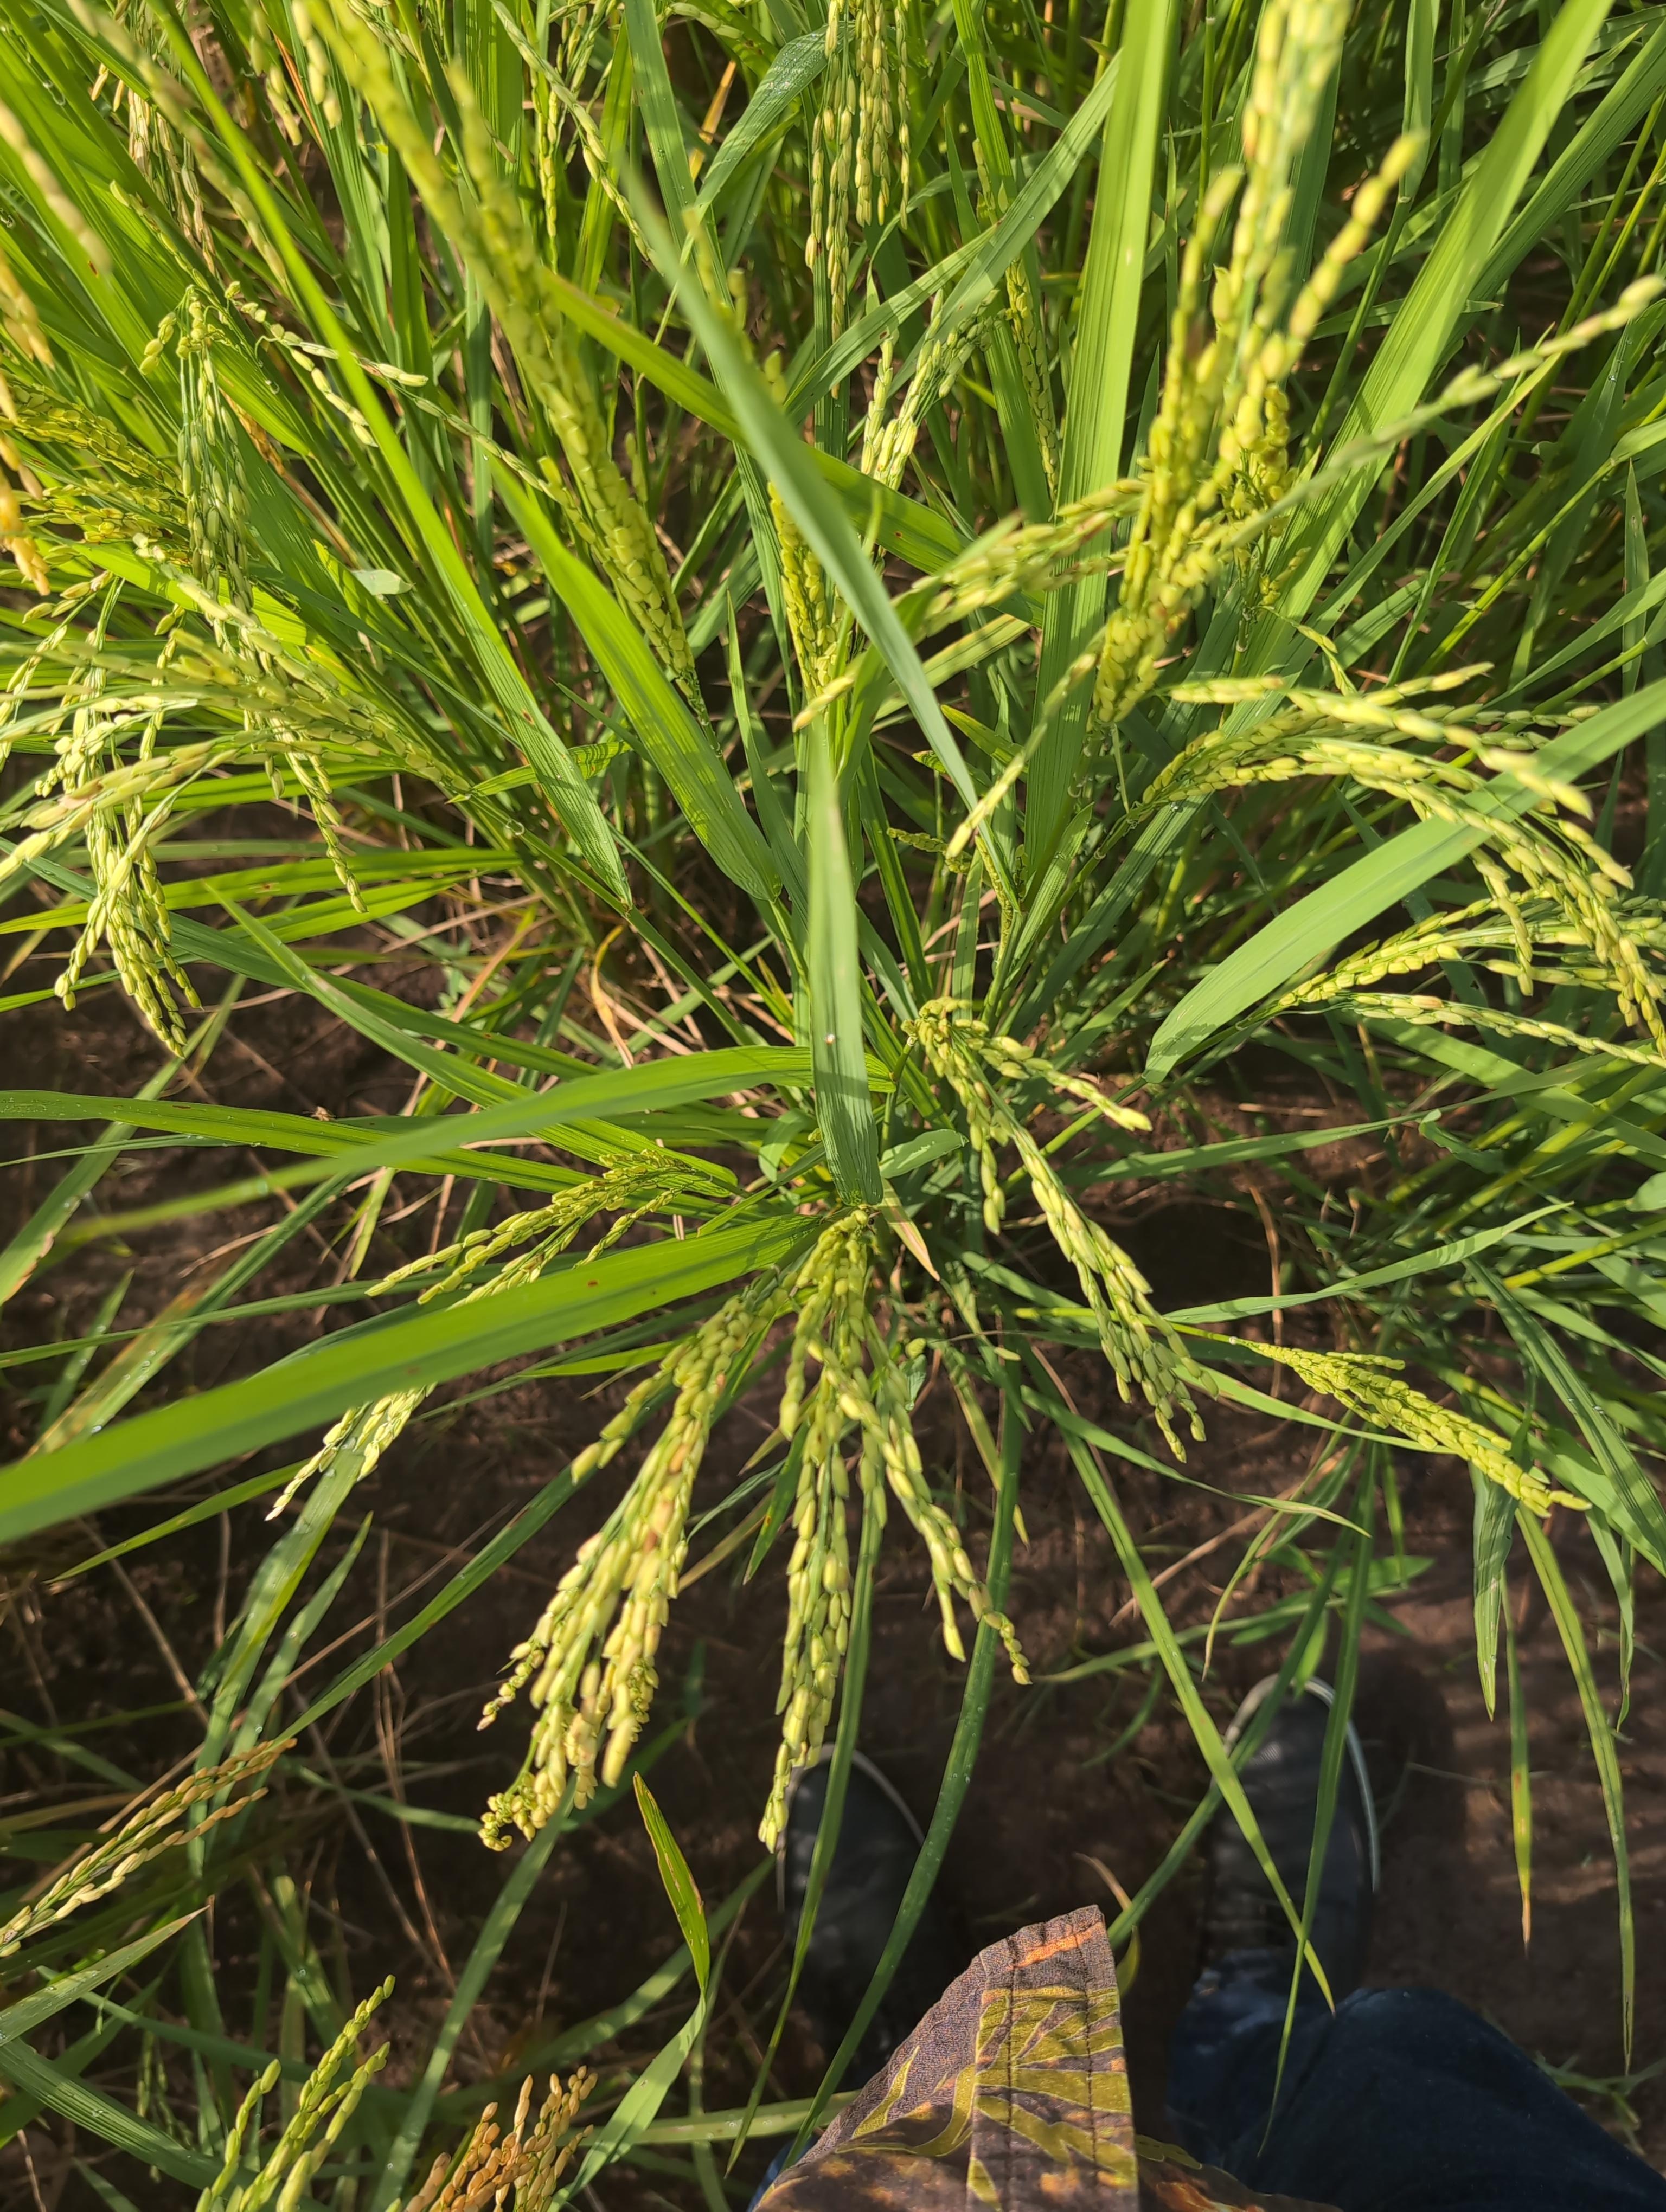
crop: rice
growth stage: flowering
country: Côte d'Ivoire
